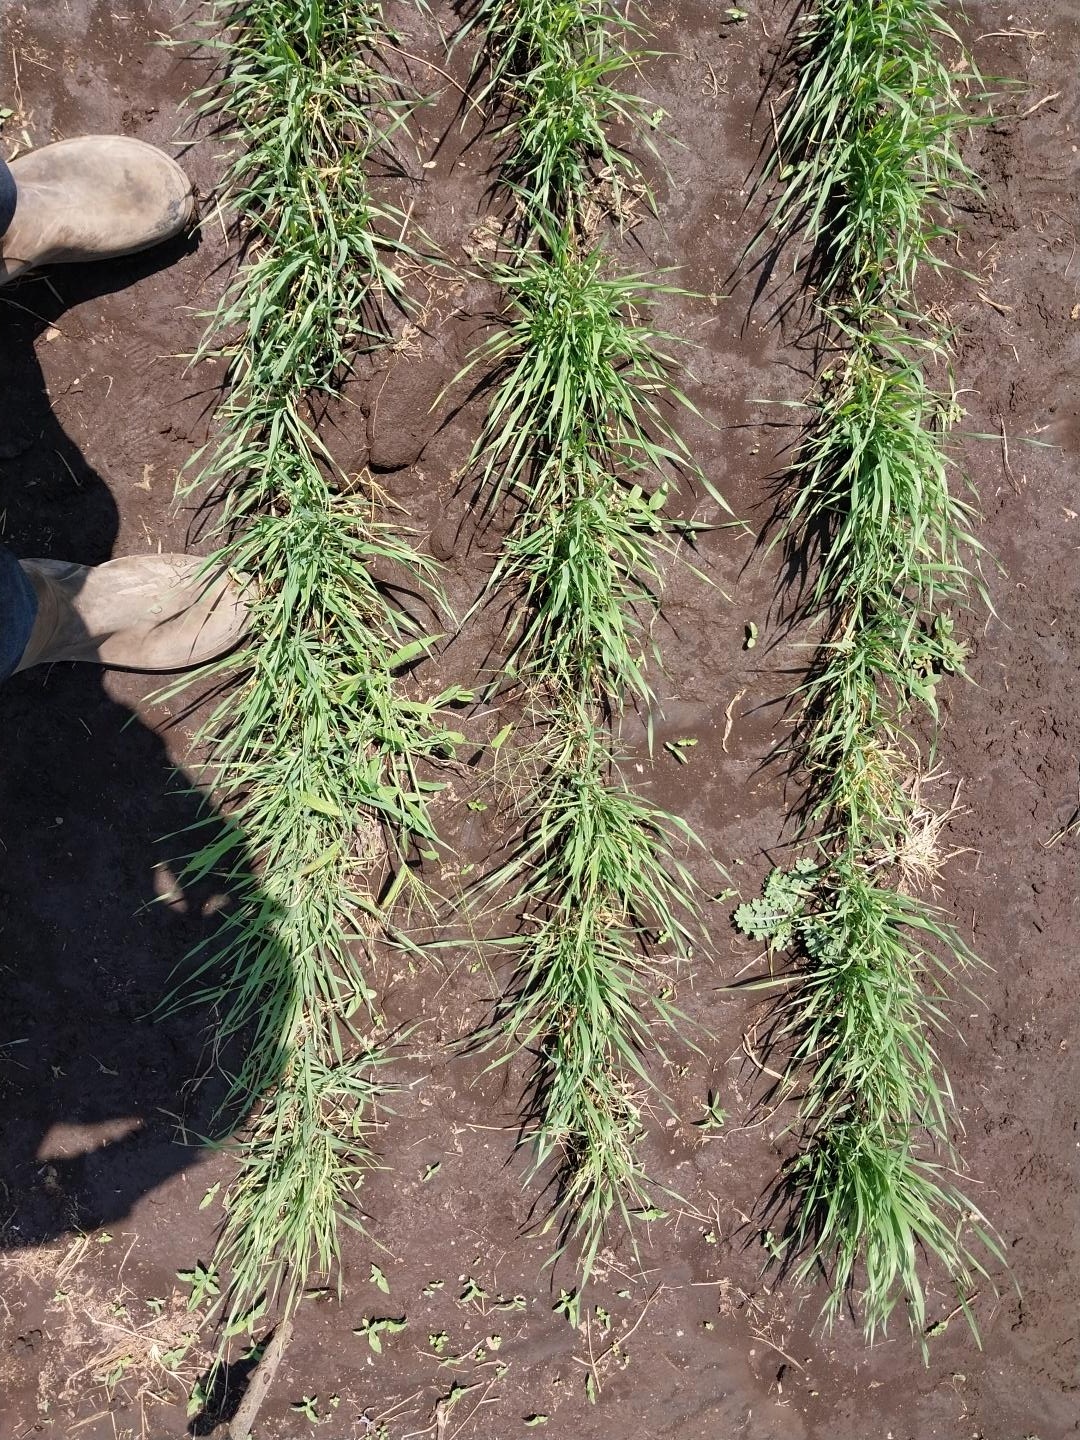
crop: wheat
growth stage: vegetative
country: Tanzania
